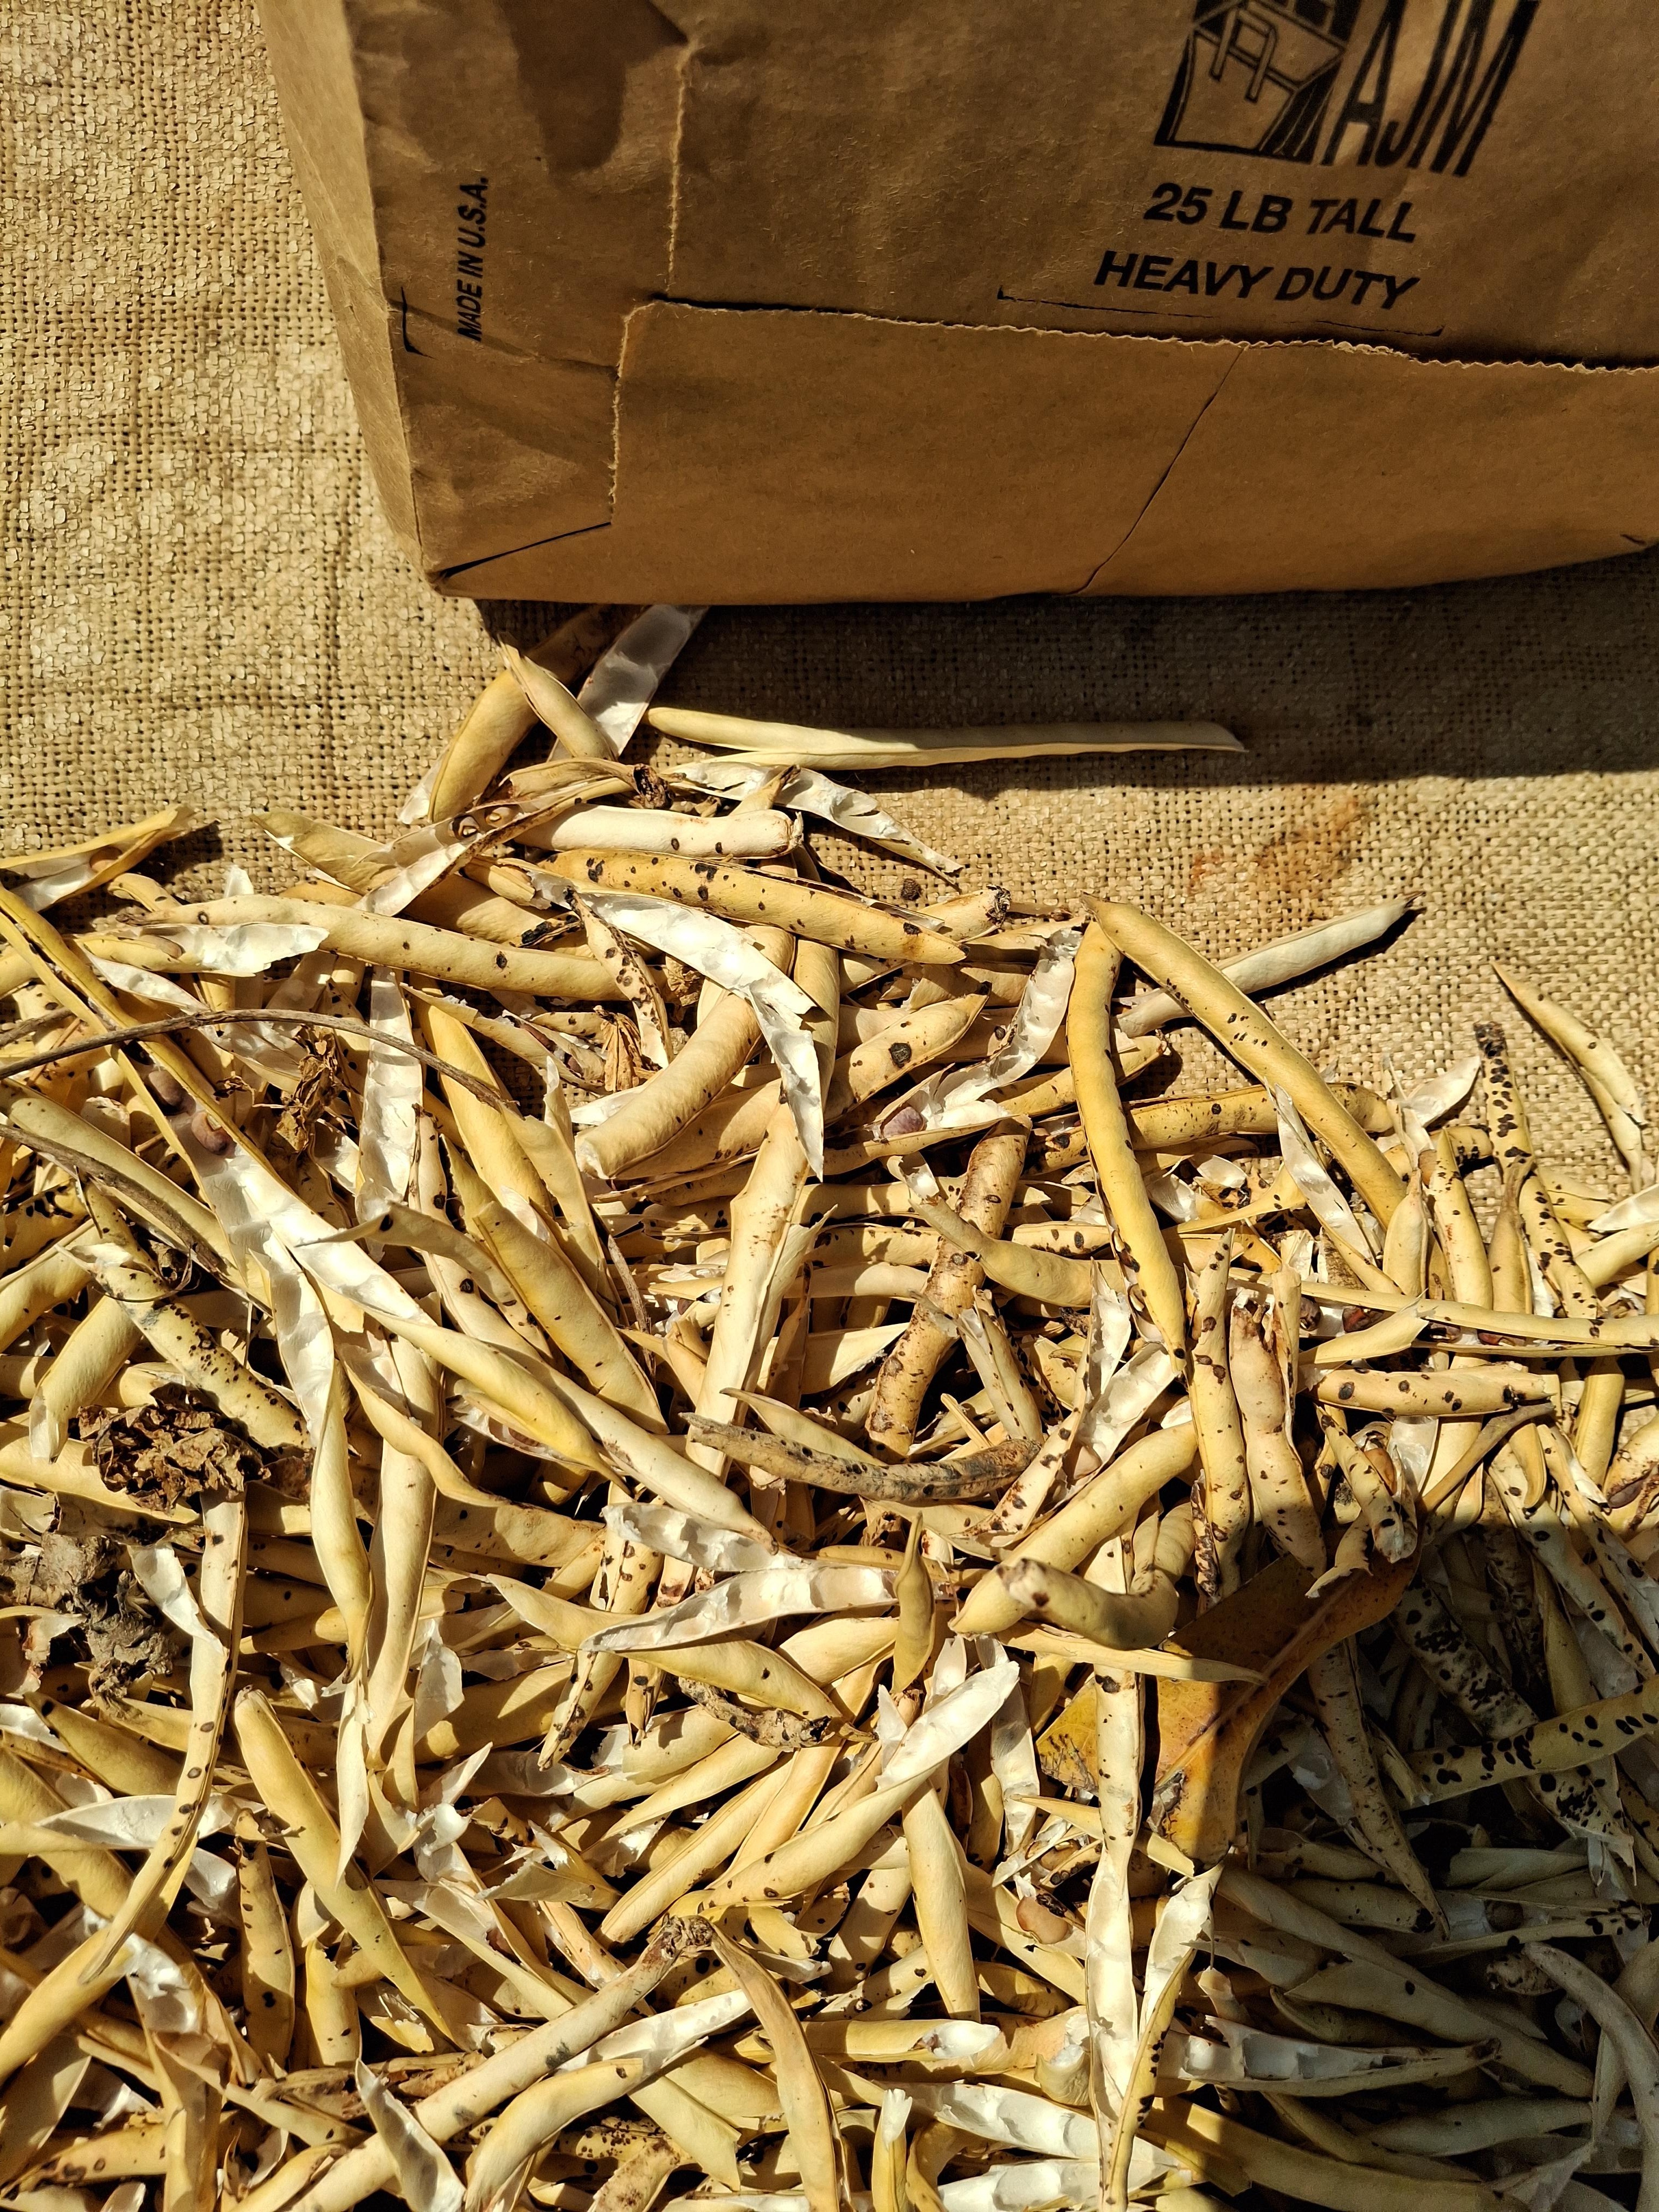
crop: cowpea
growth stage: harvest
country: Nigeria
